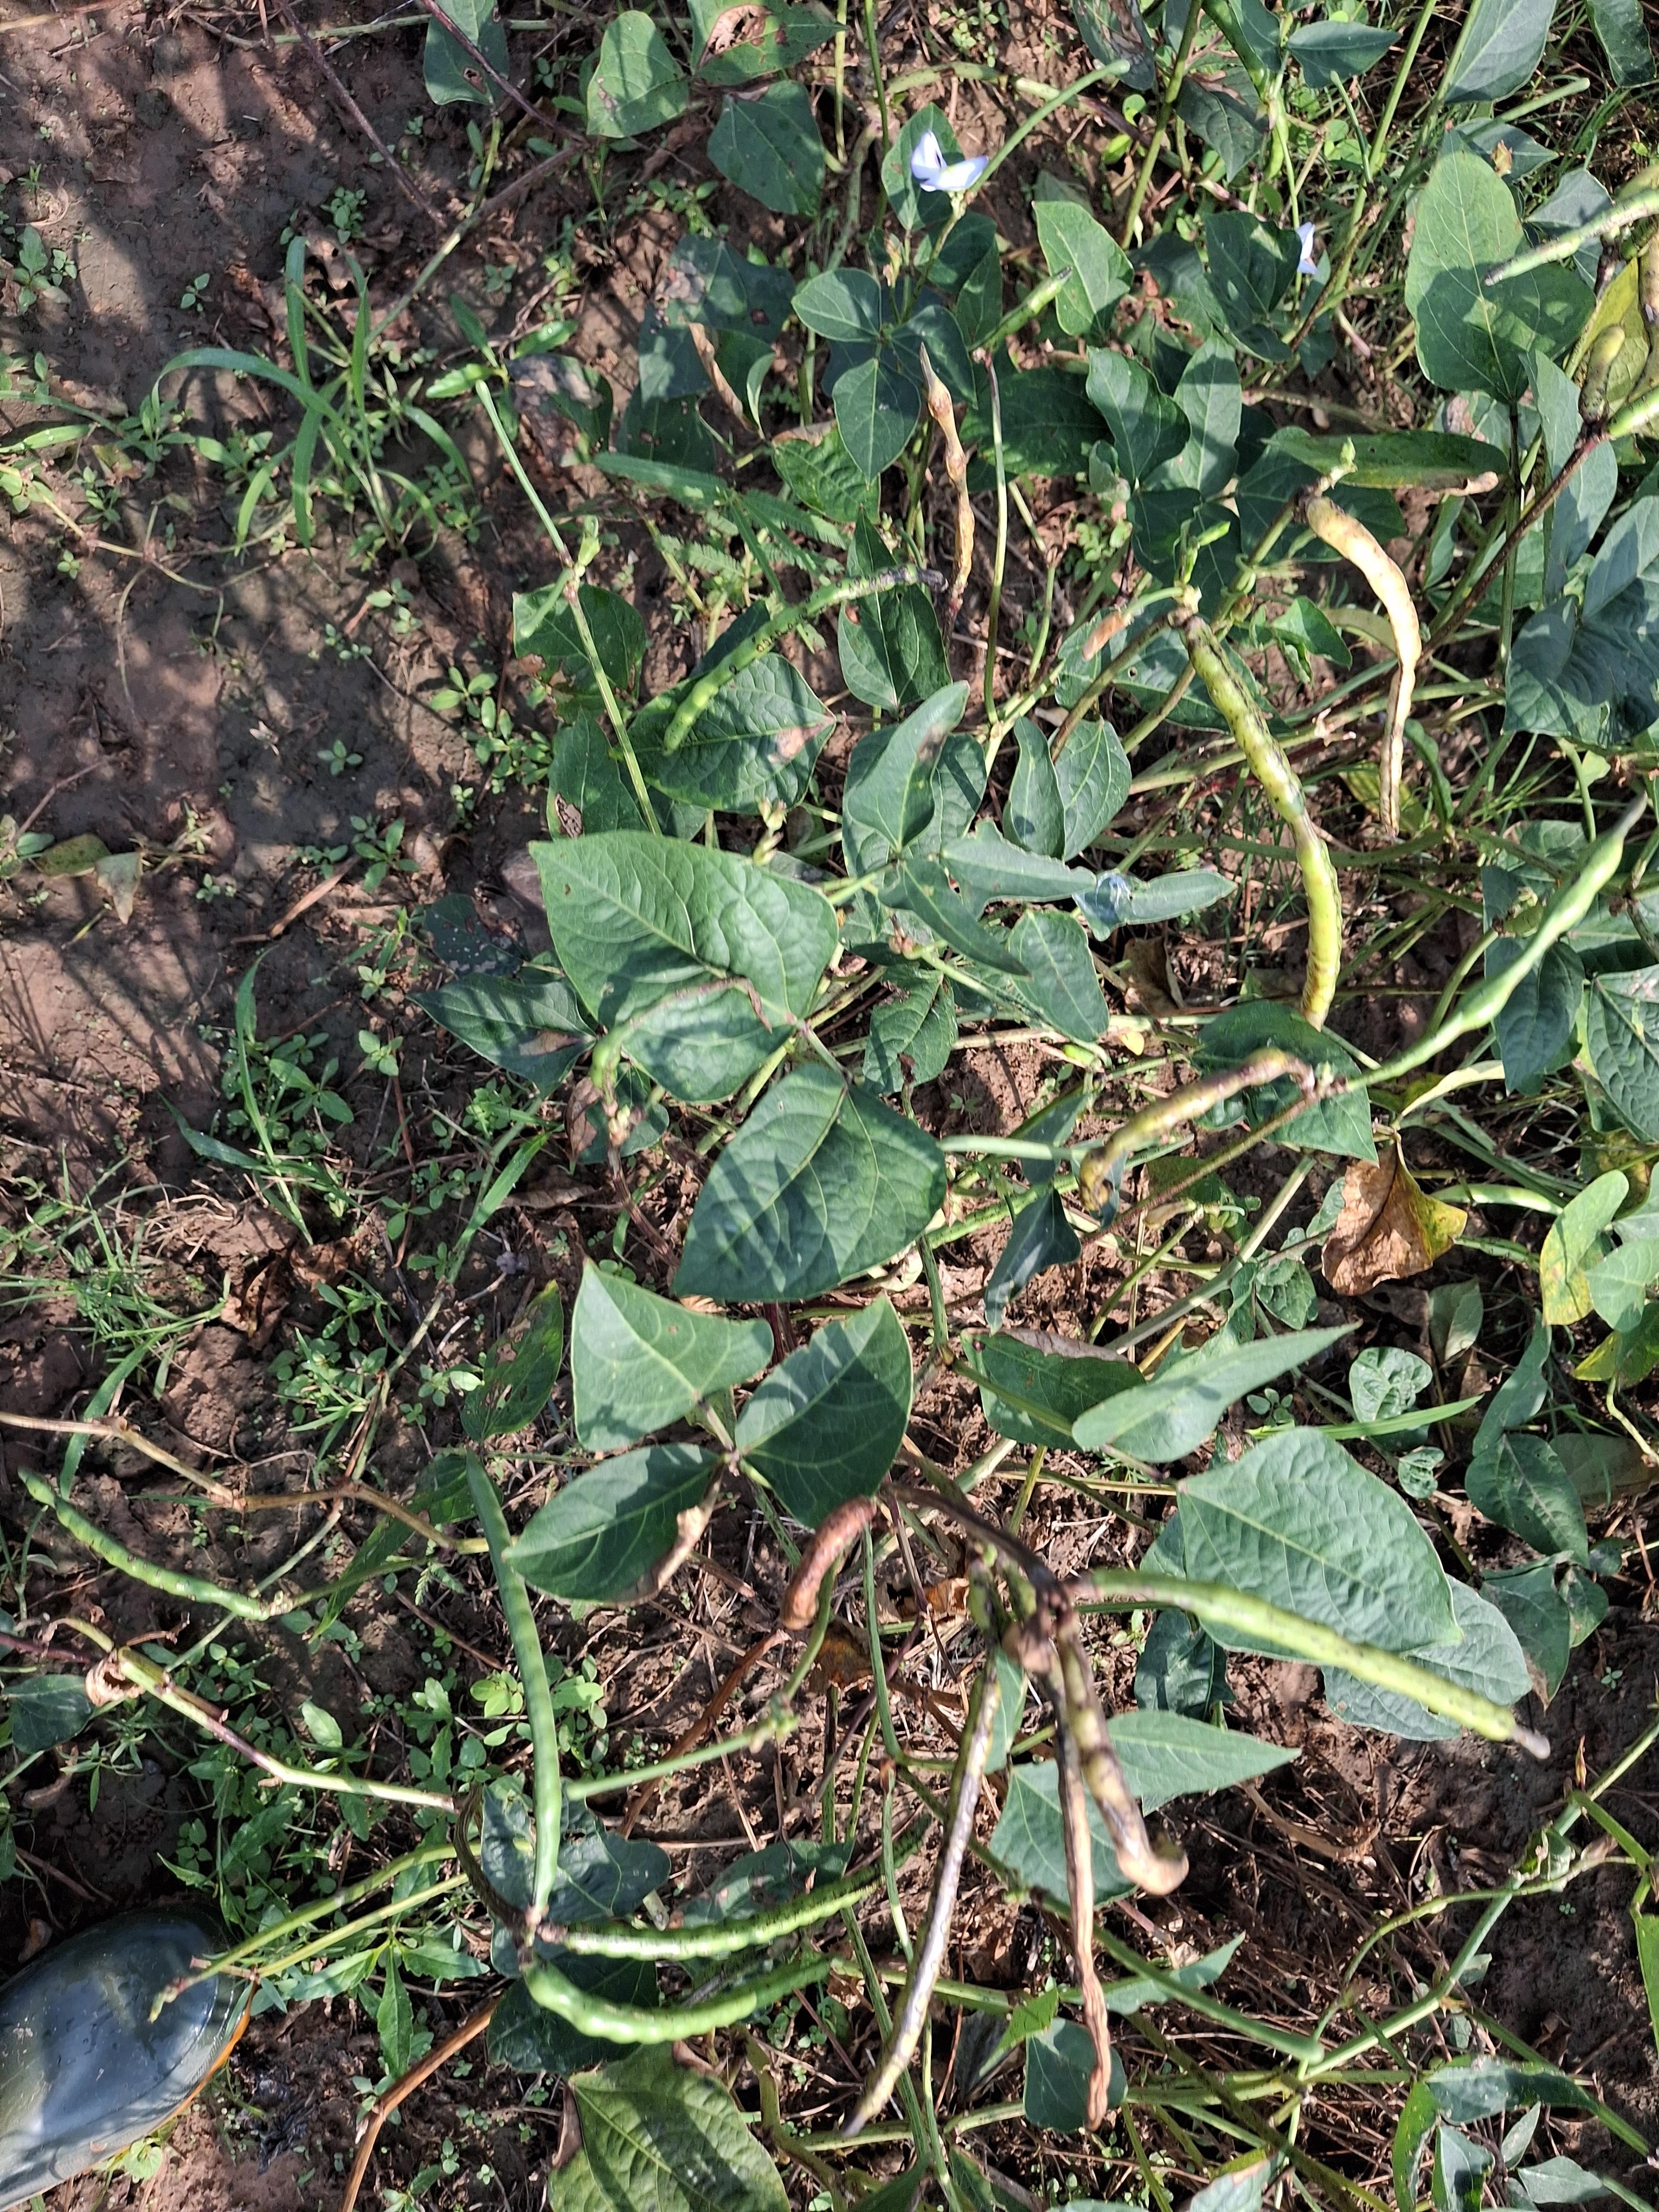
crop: cowpea
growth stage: development pod
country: Nigeria
